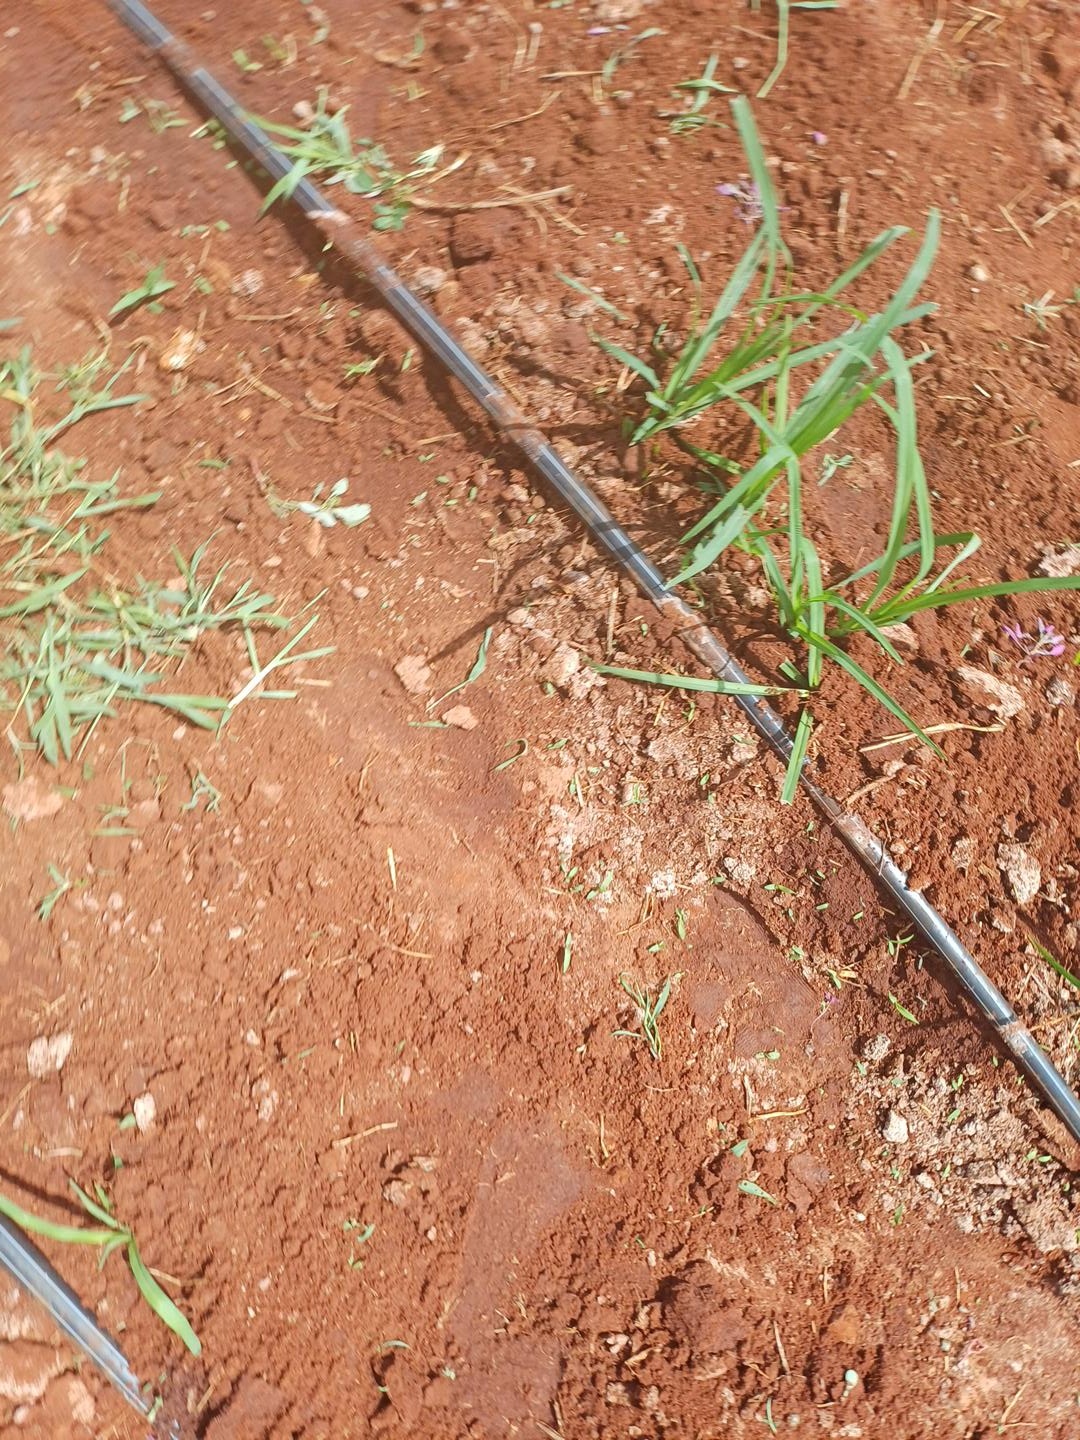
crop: finger millet
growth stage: vegetative
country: Kenya
